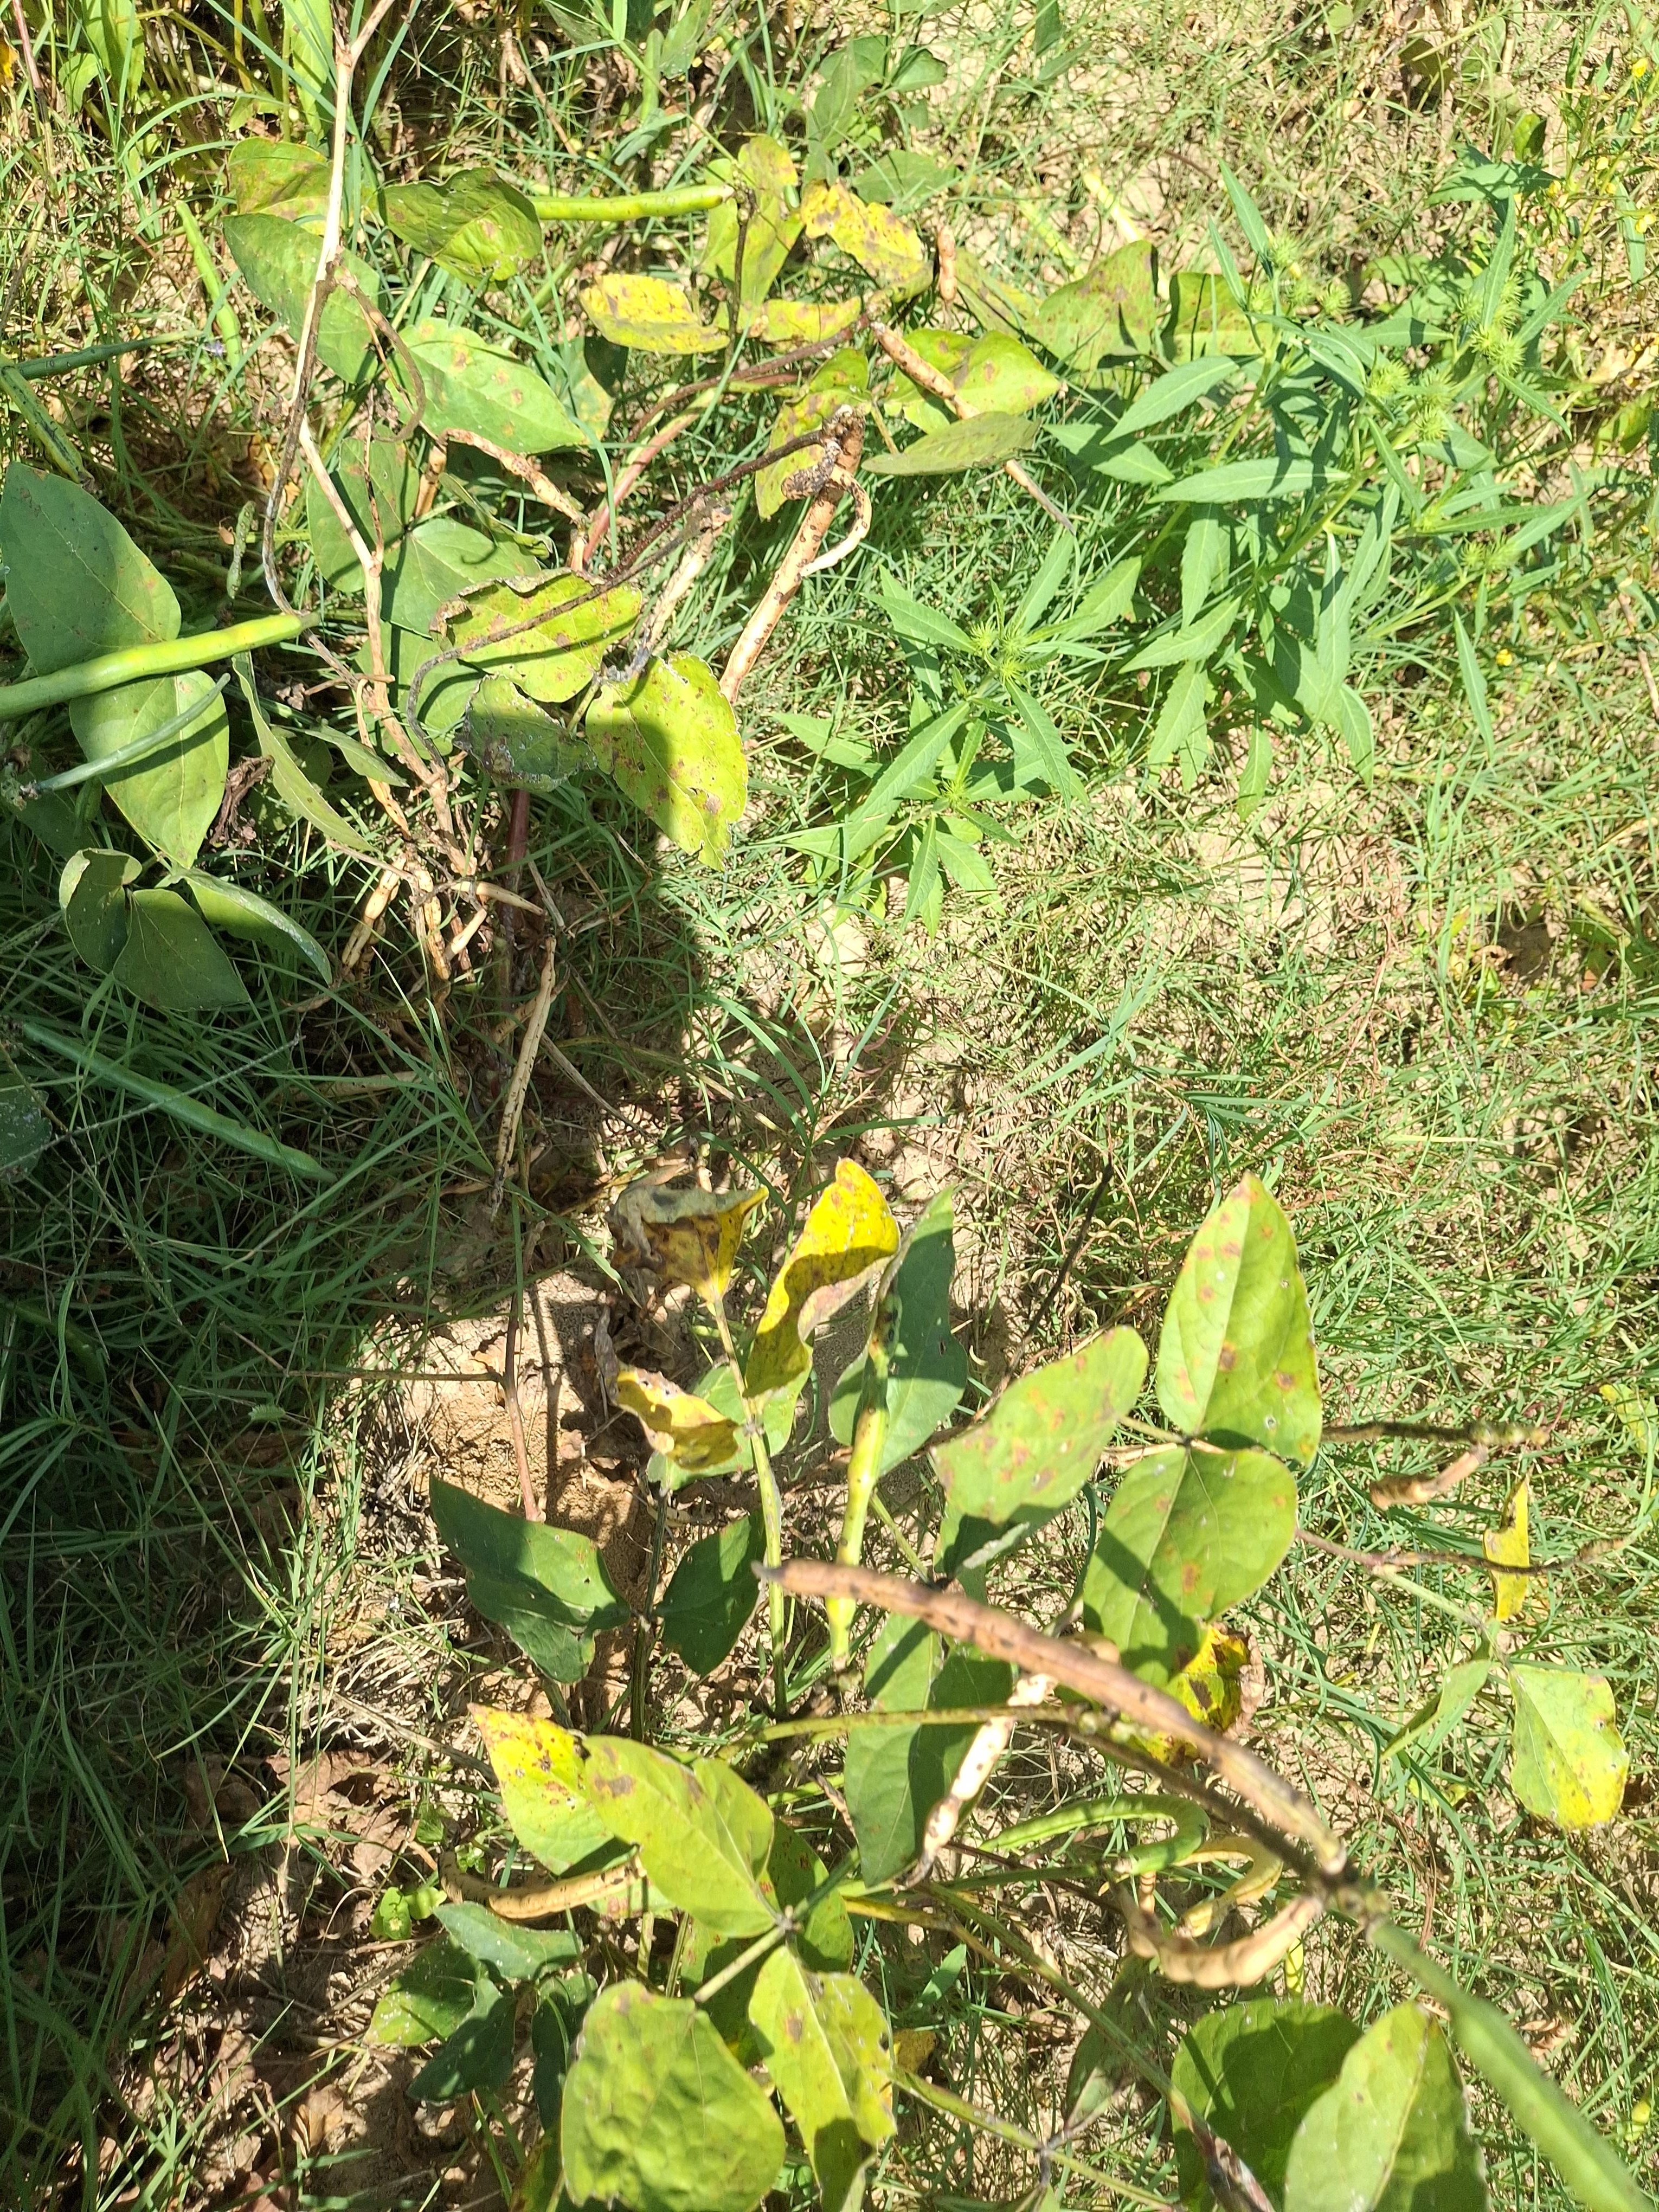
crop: cowpea
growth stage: maturity
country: Nigeria
